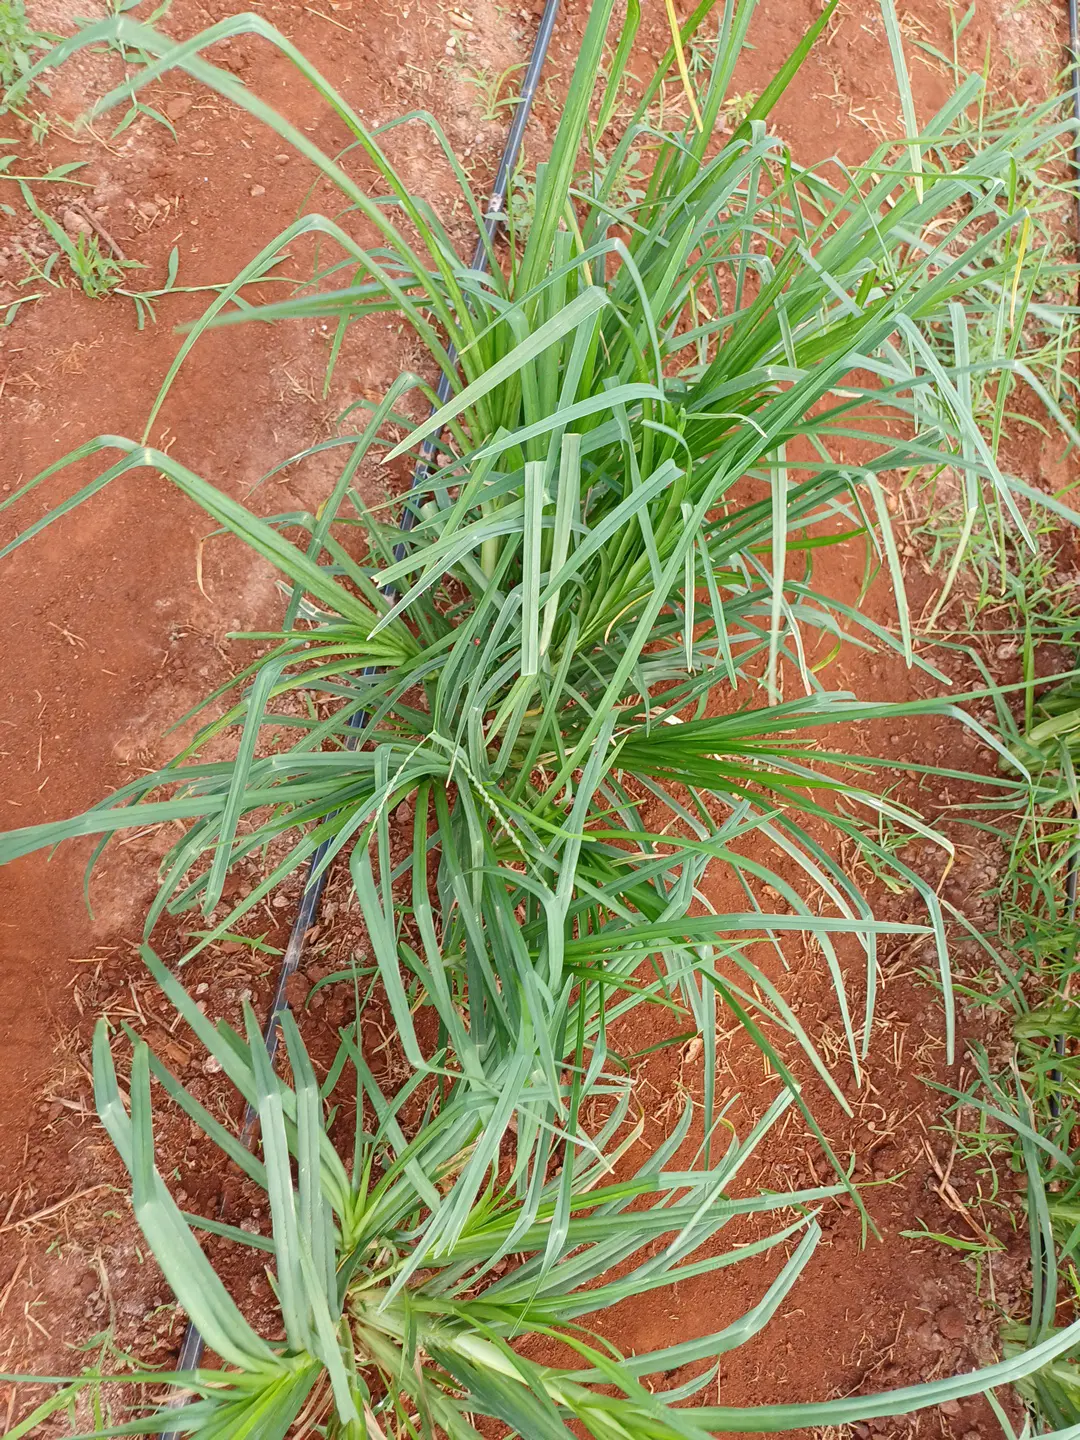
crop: finger millet
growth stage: flowering
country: Kenya
